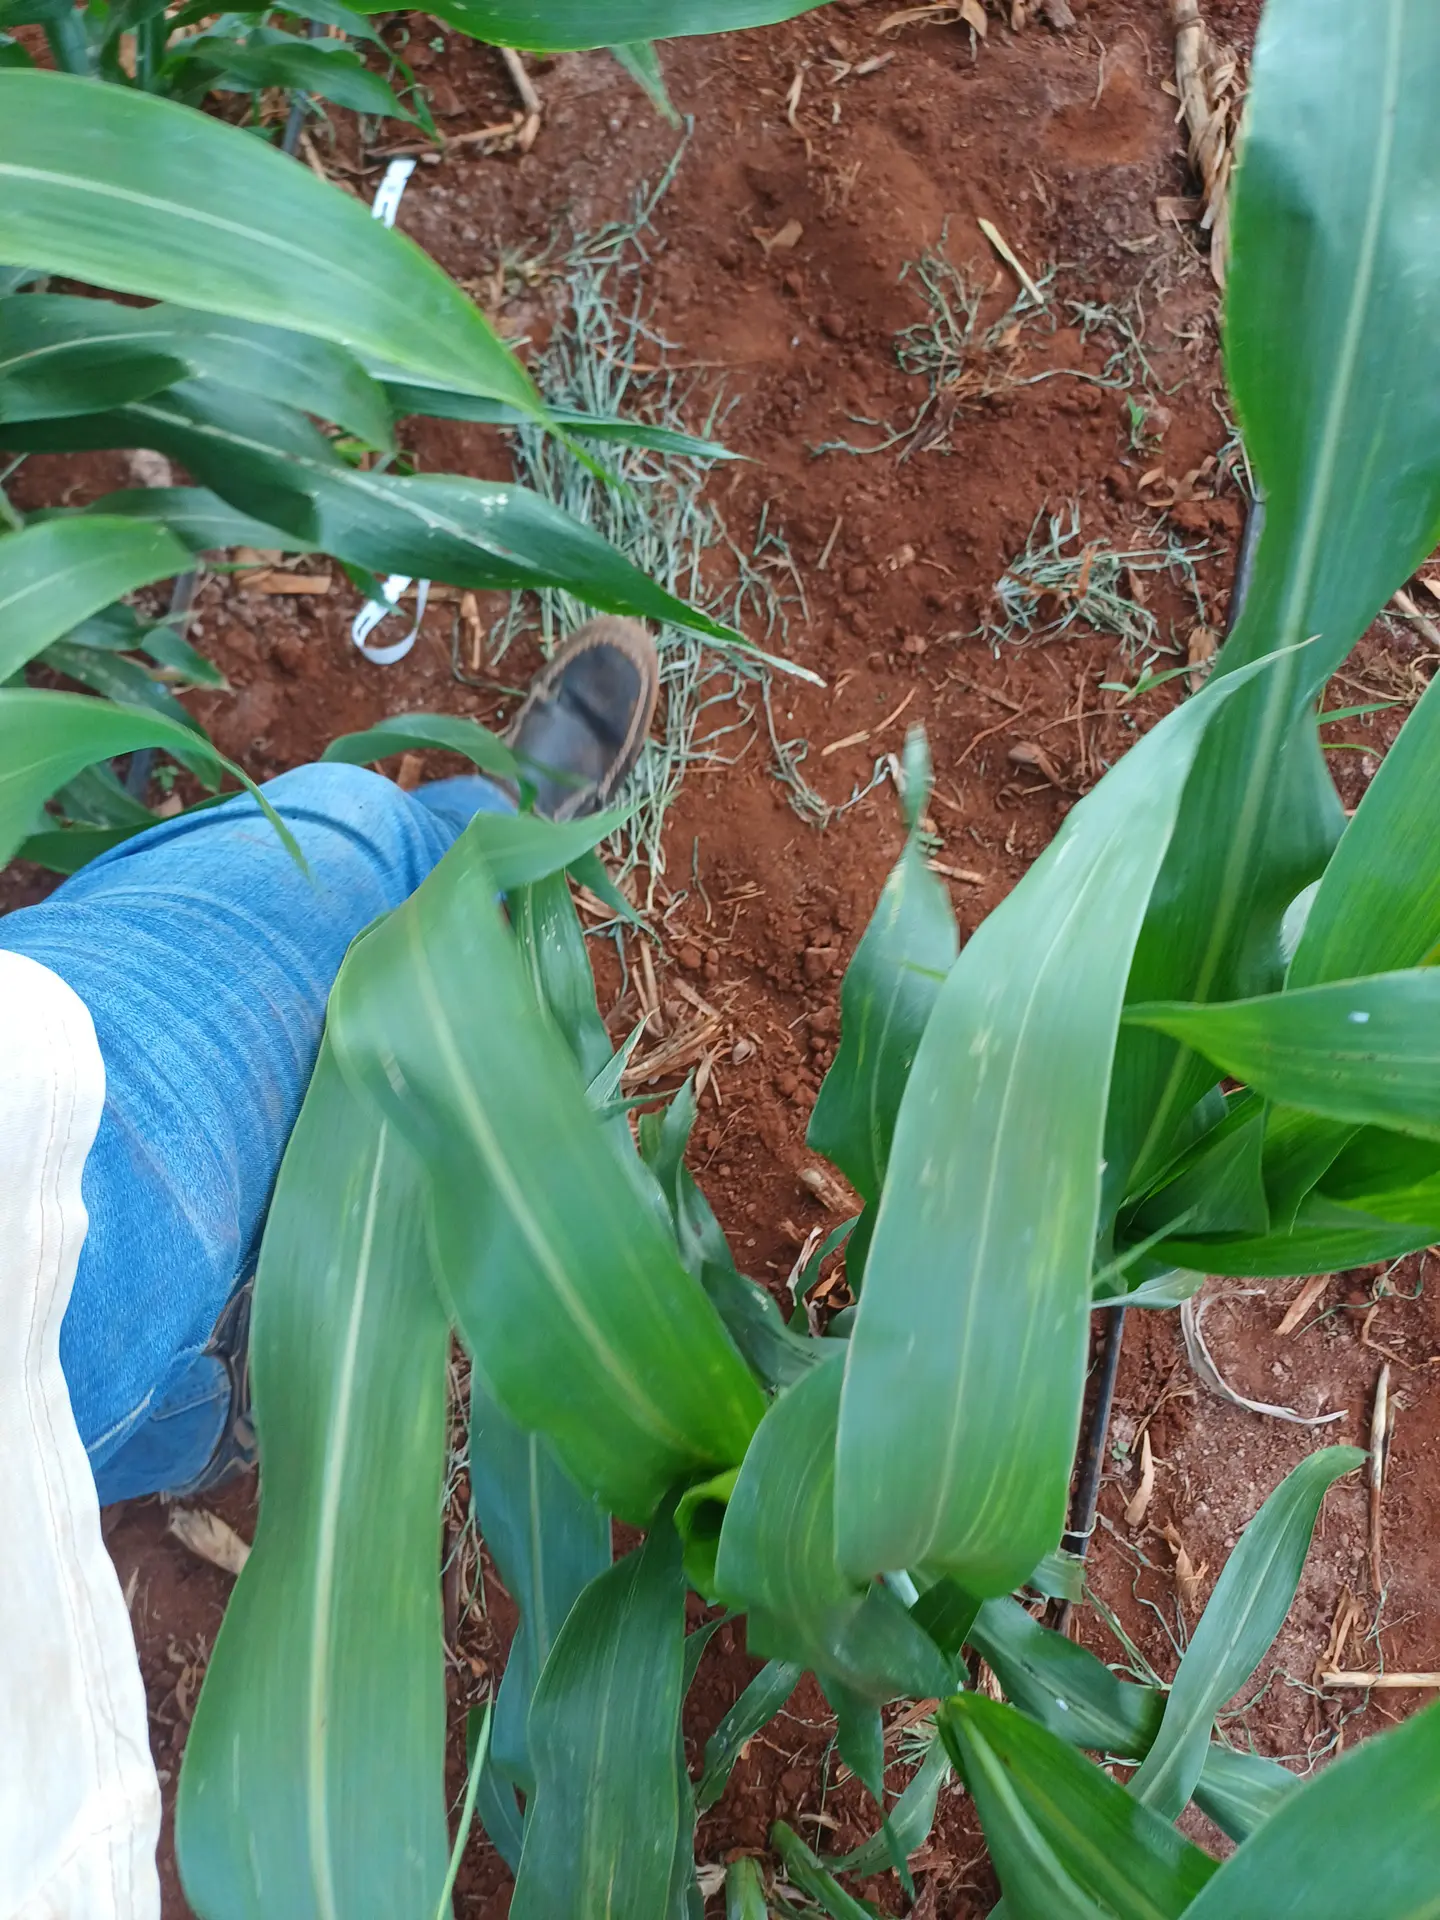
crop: sorghum
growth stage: vegetative
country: Kenya
